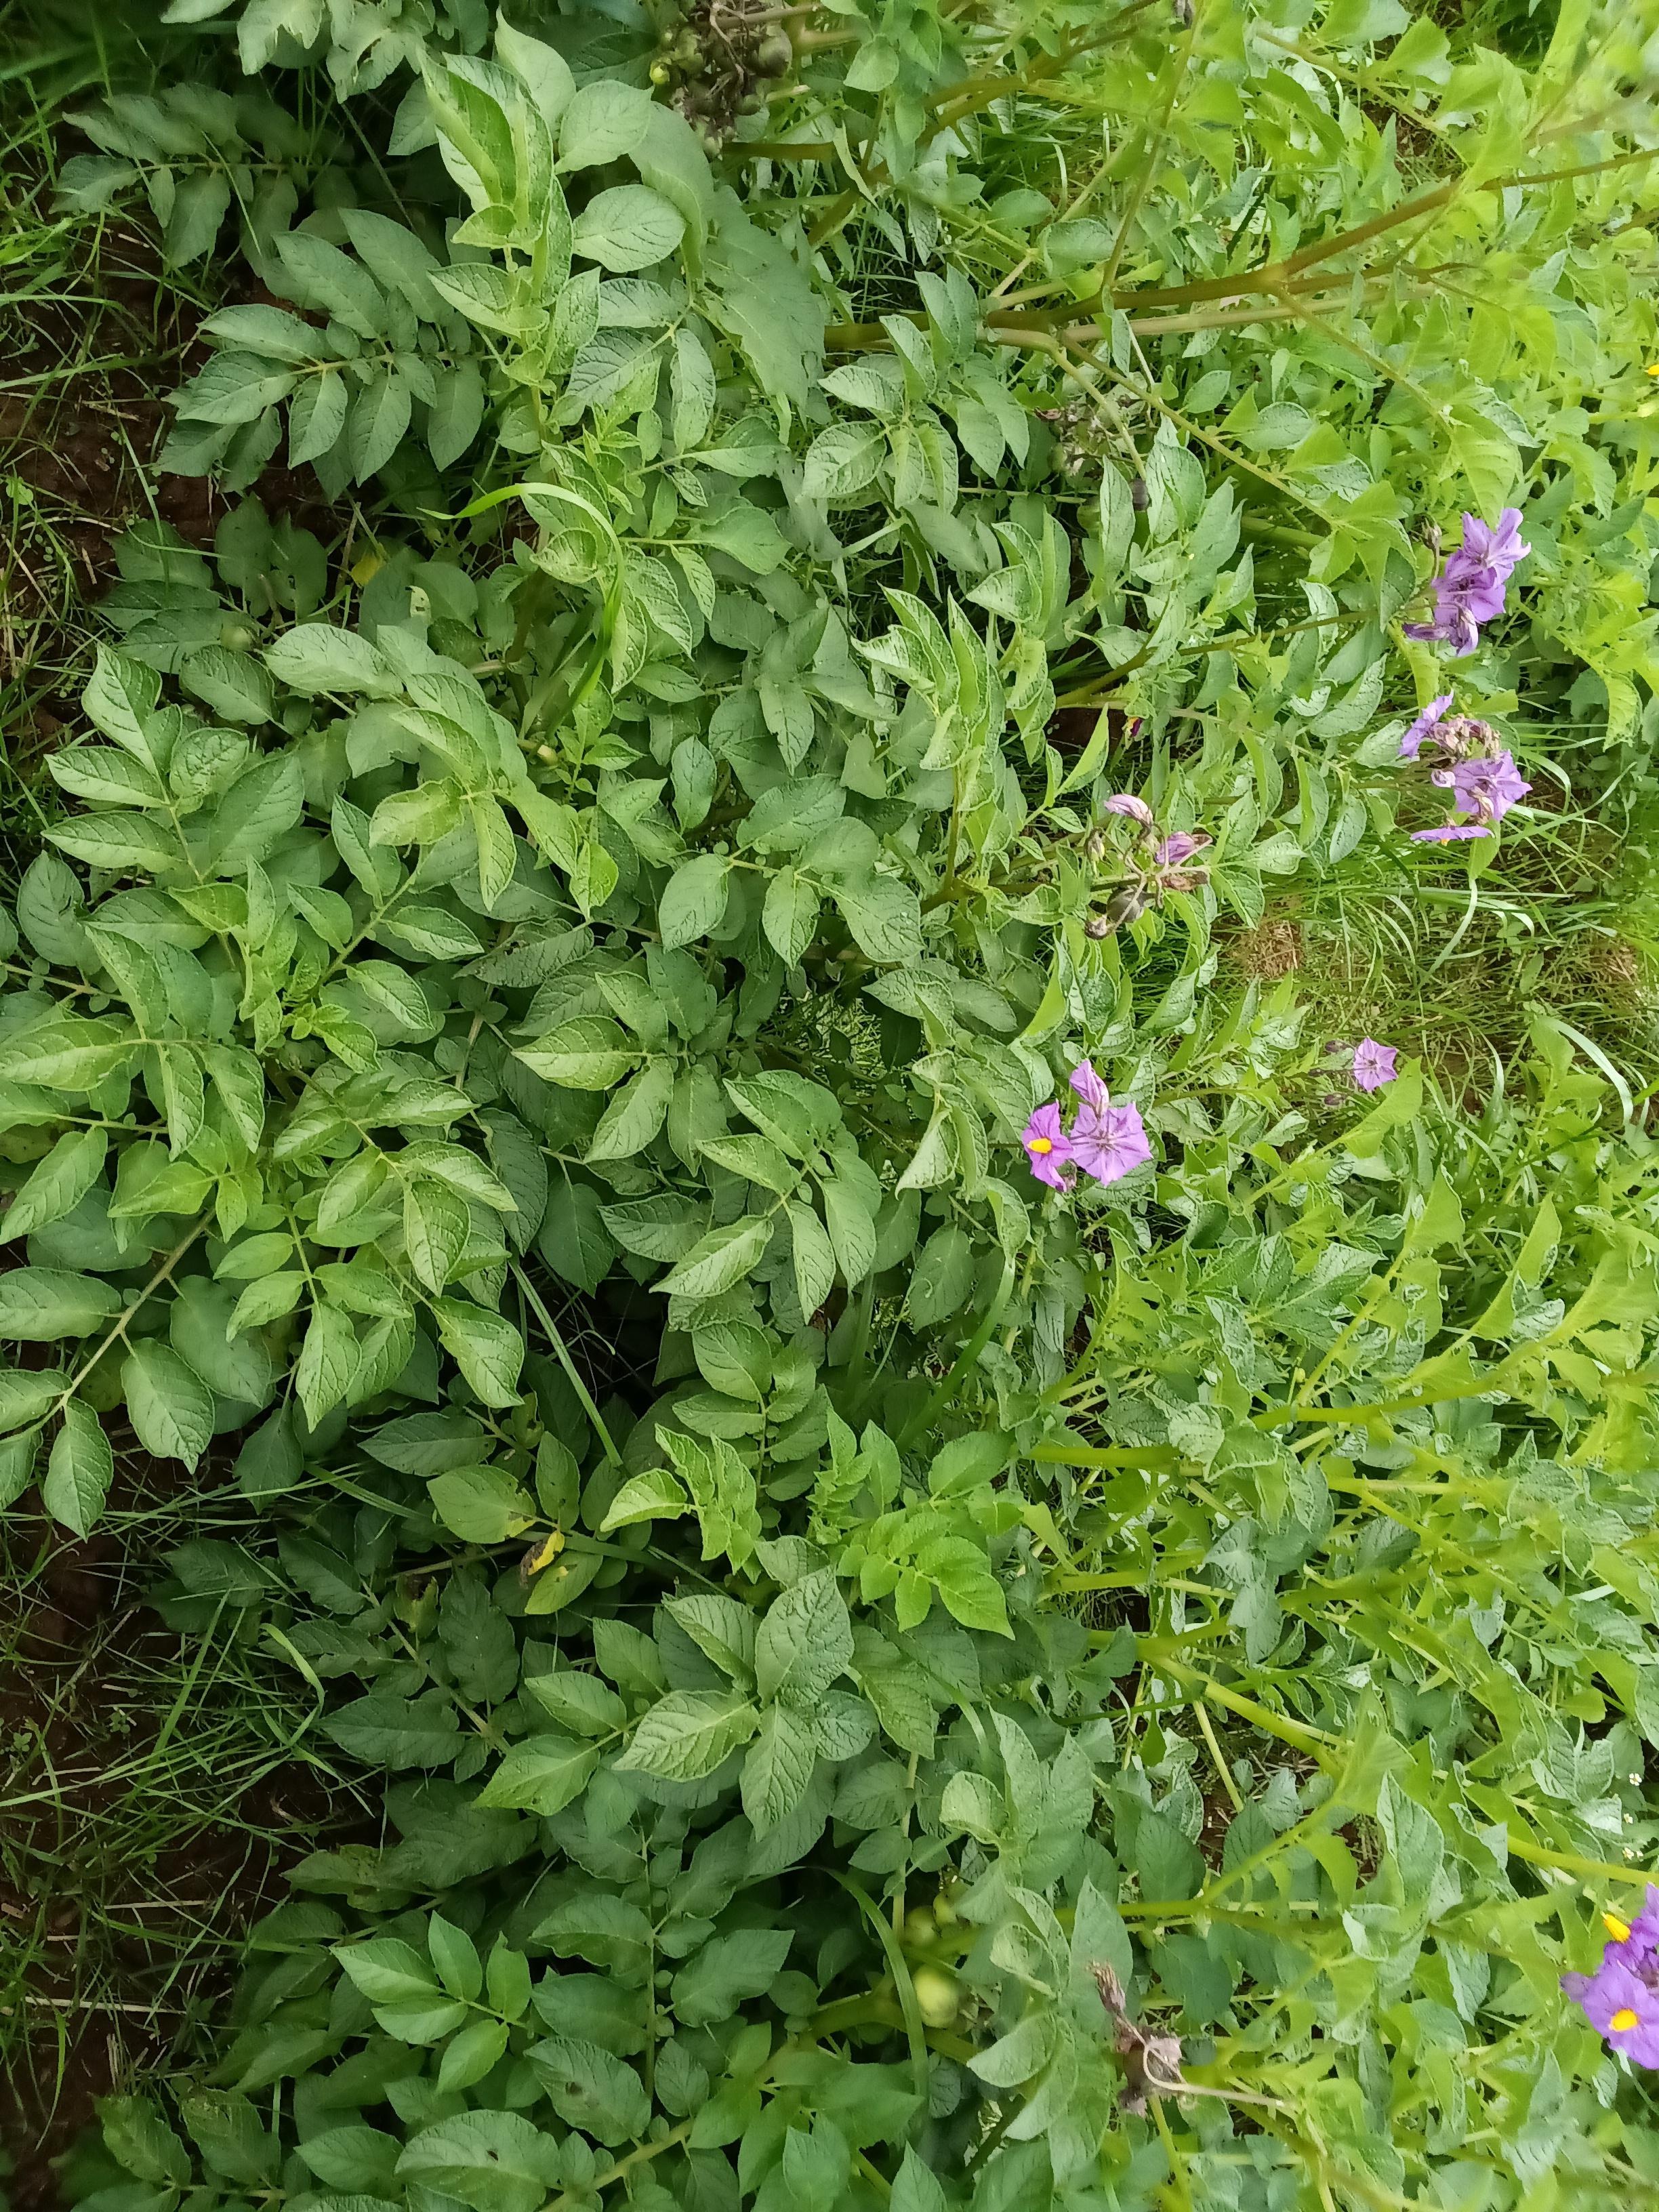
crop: potato
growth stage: flowering
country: Kenya
